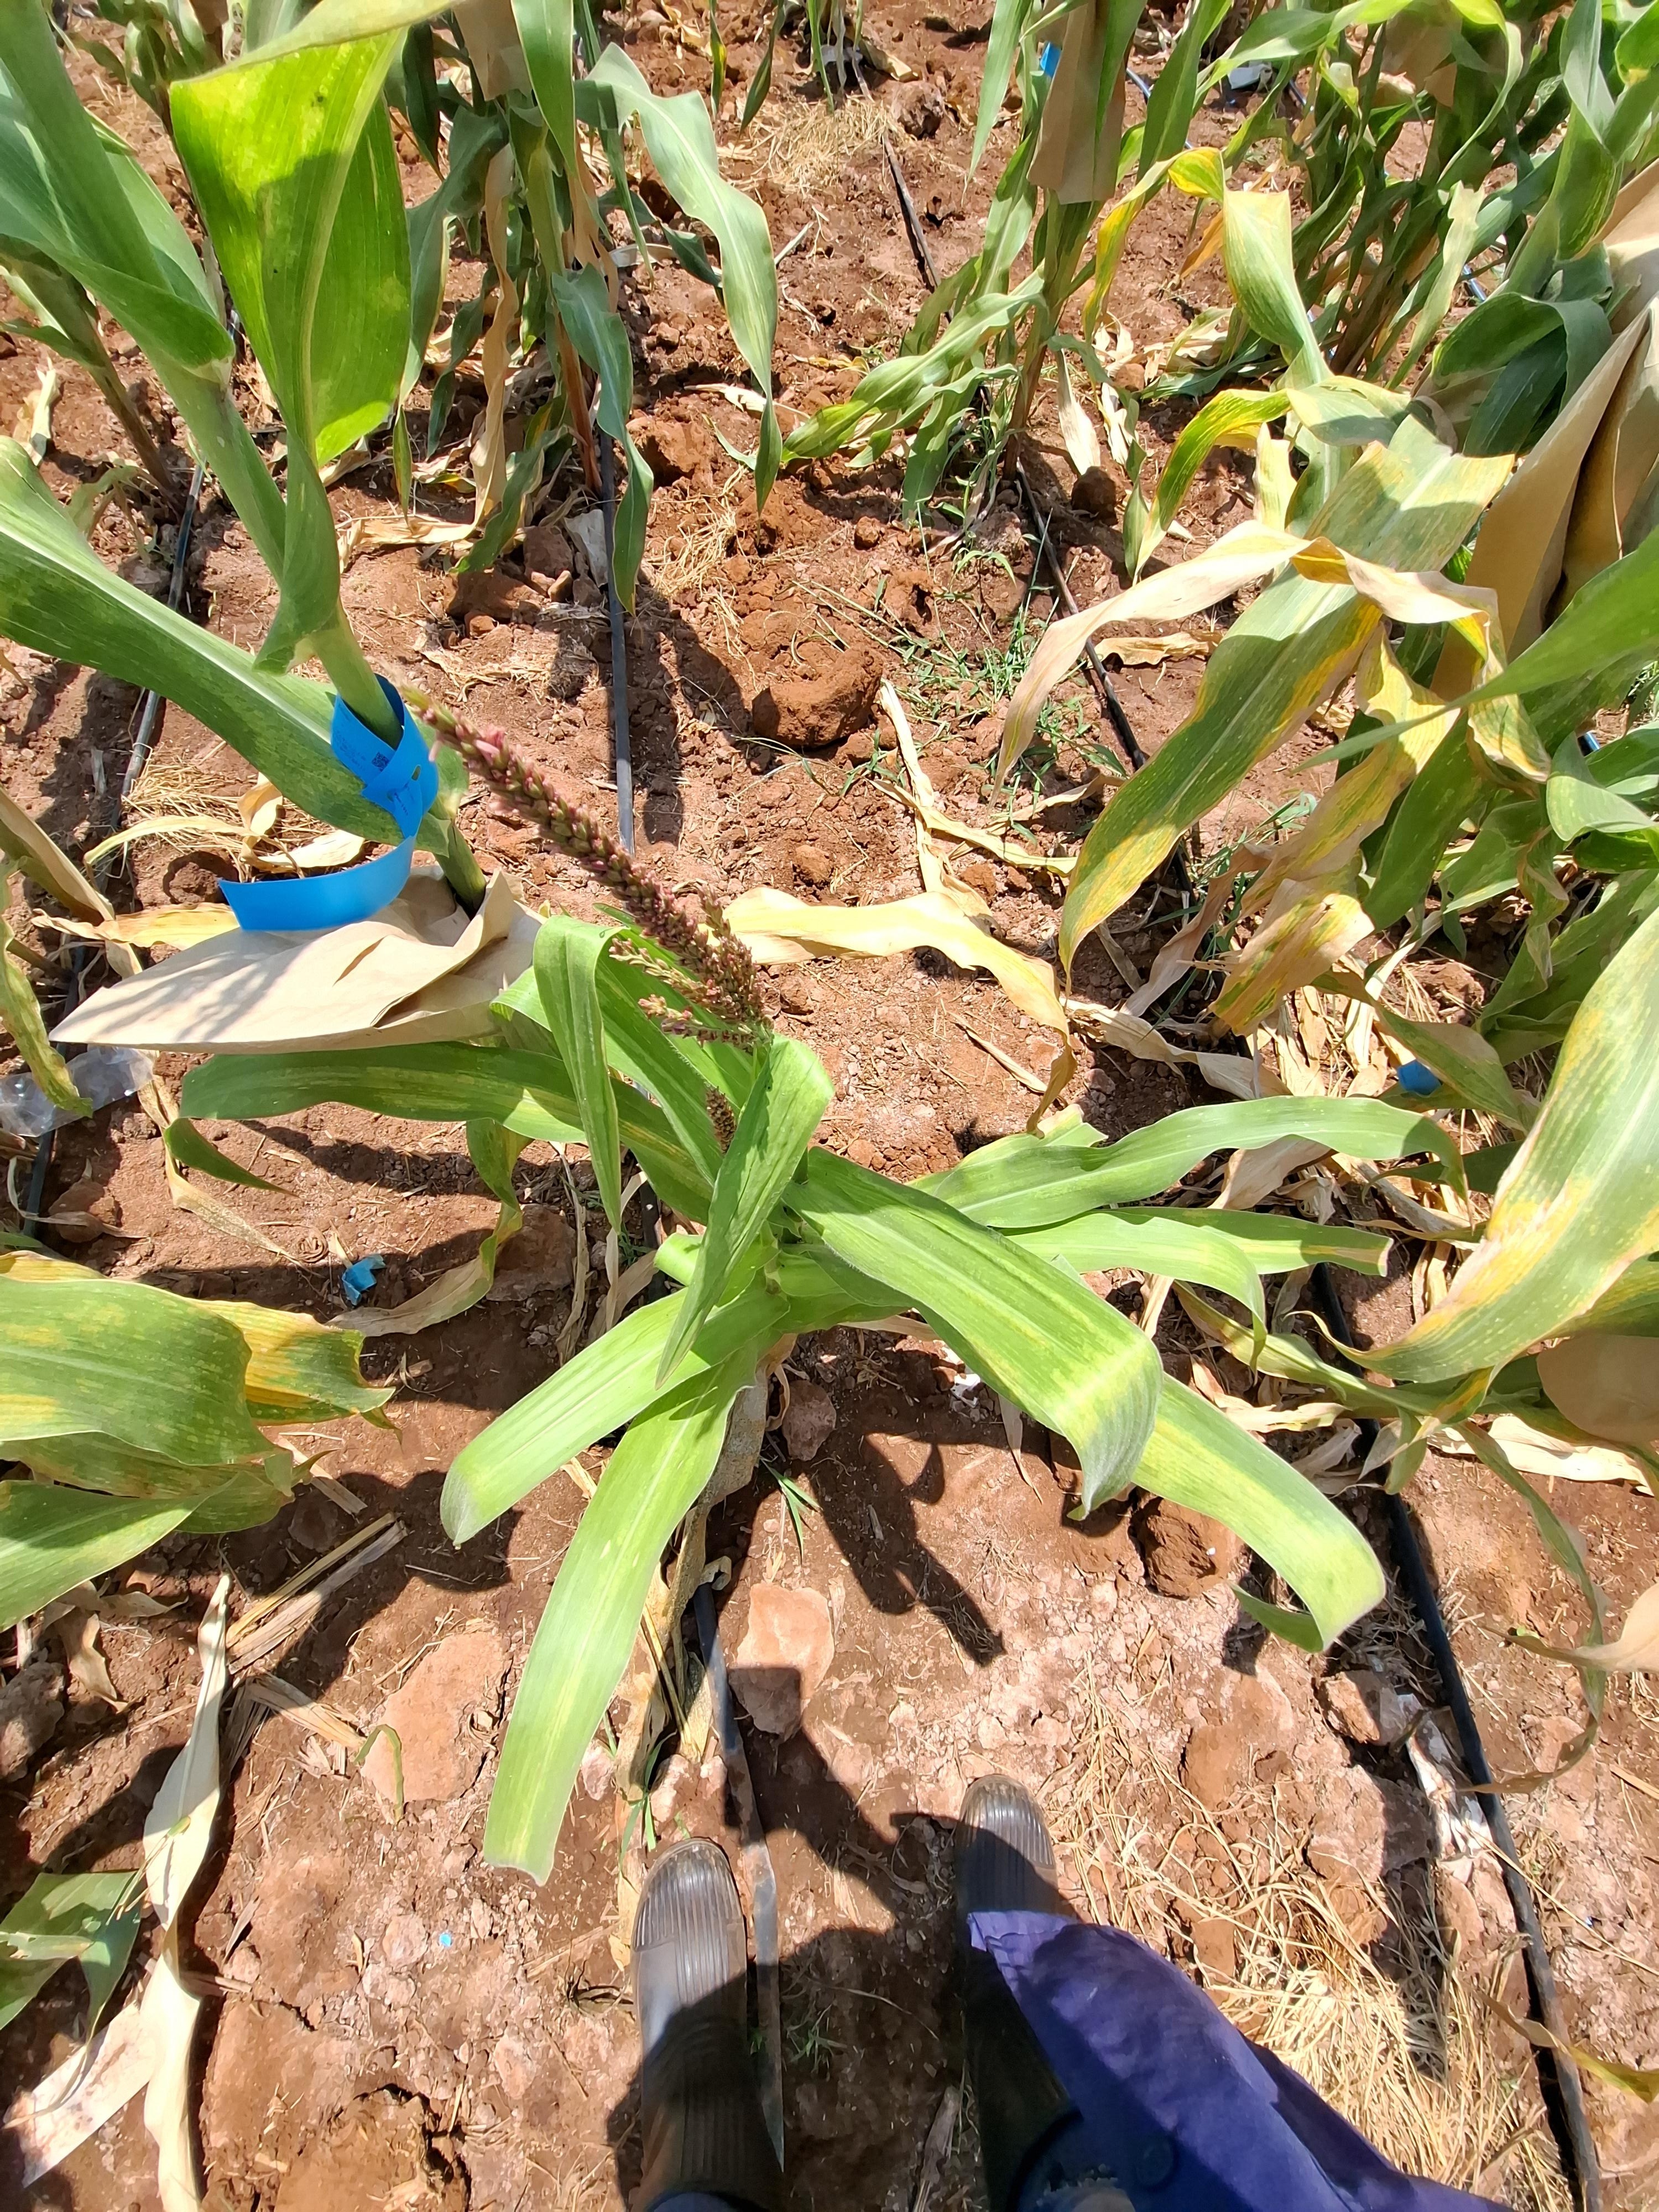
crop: maize
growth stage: flowering
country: Kenya
